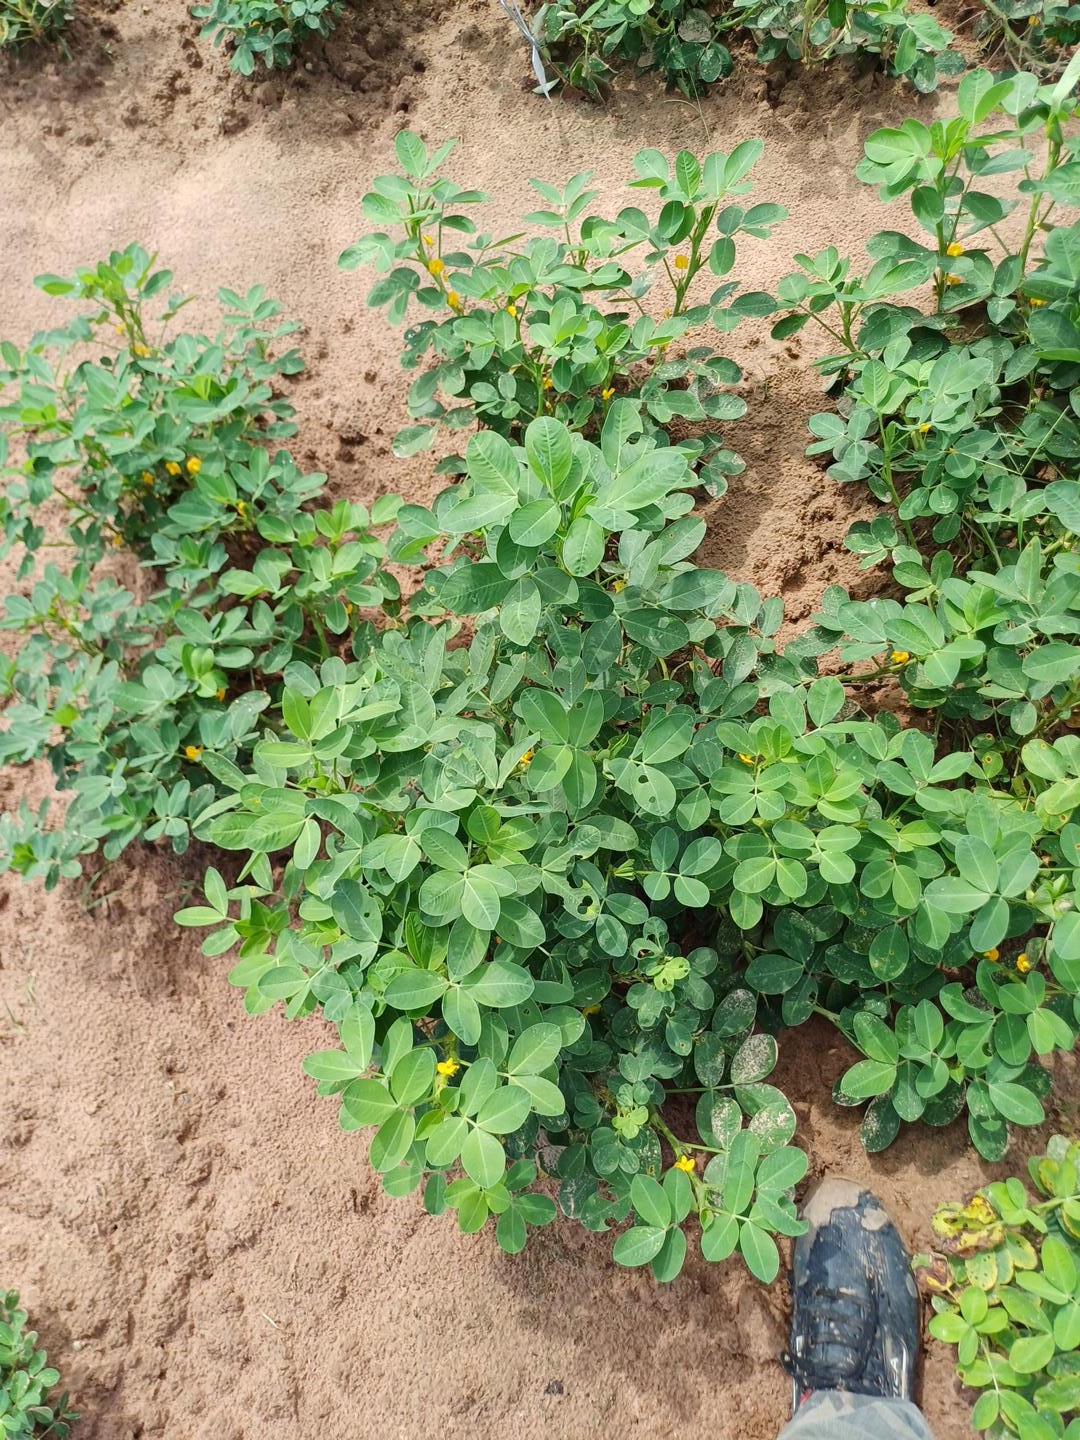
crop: groundnut
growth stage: flowering
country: Senegal
